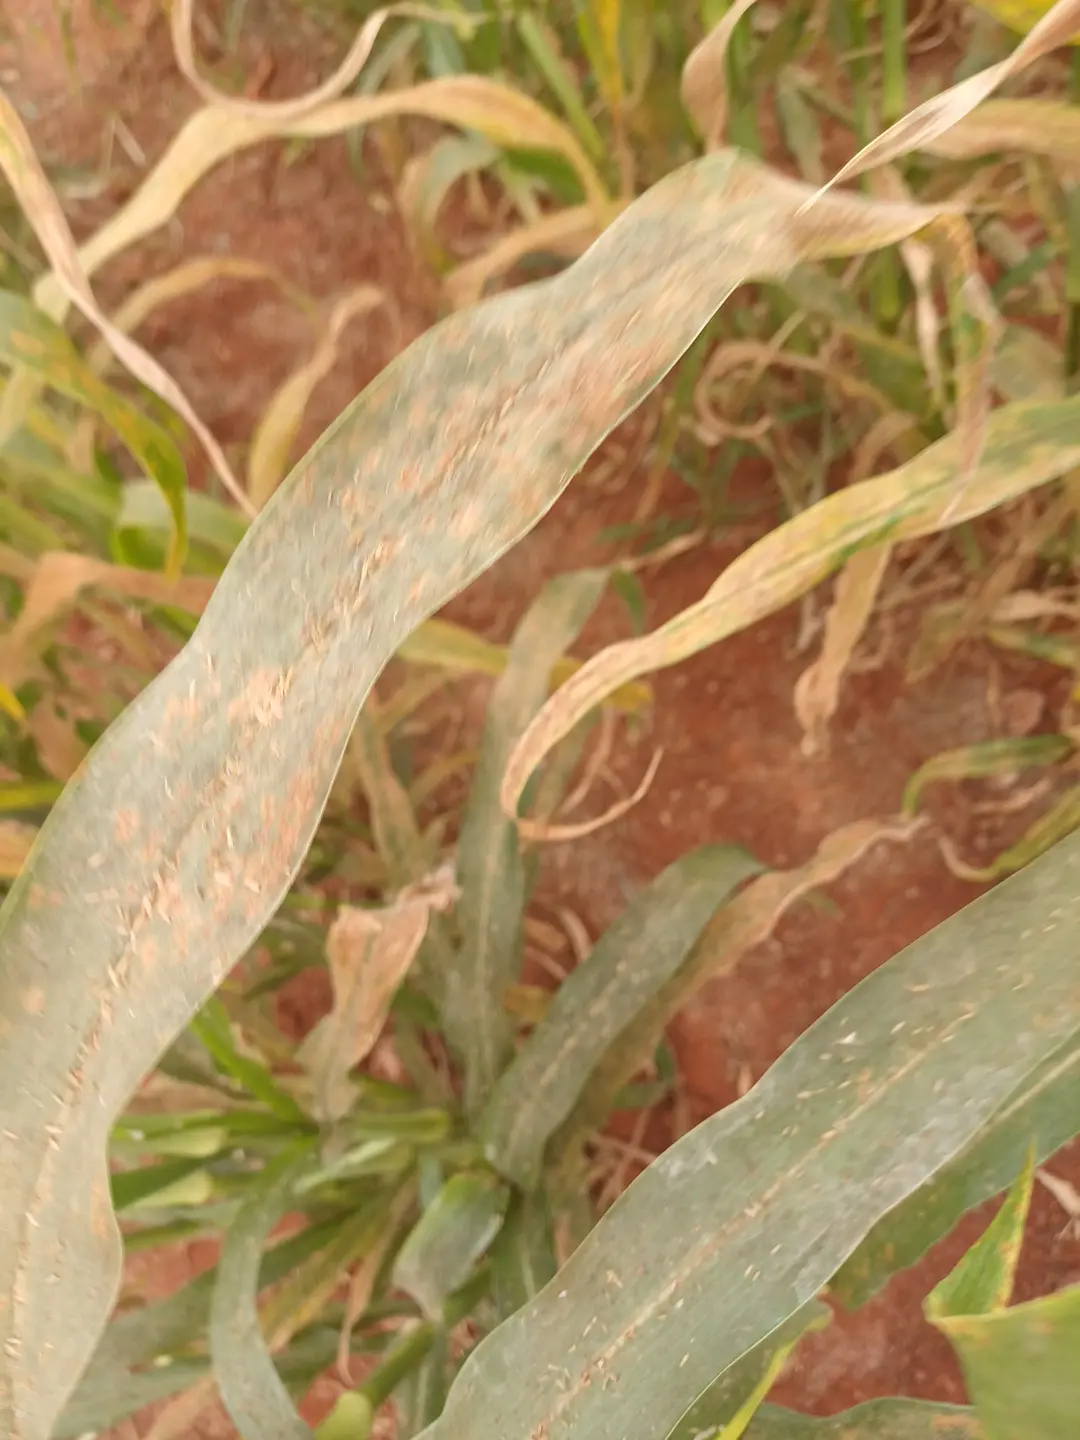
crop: pearl millet
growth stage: filling grain
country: Kenya
